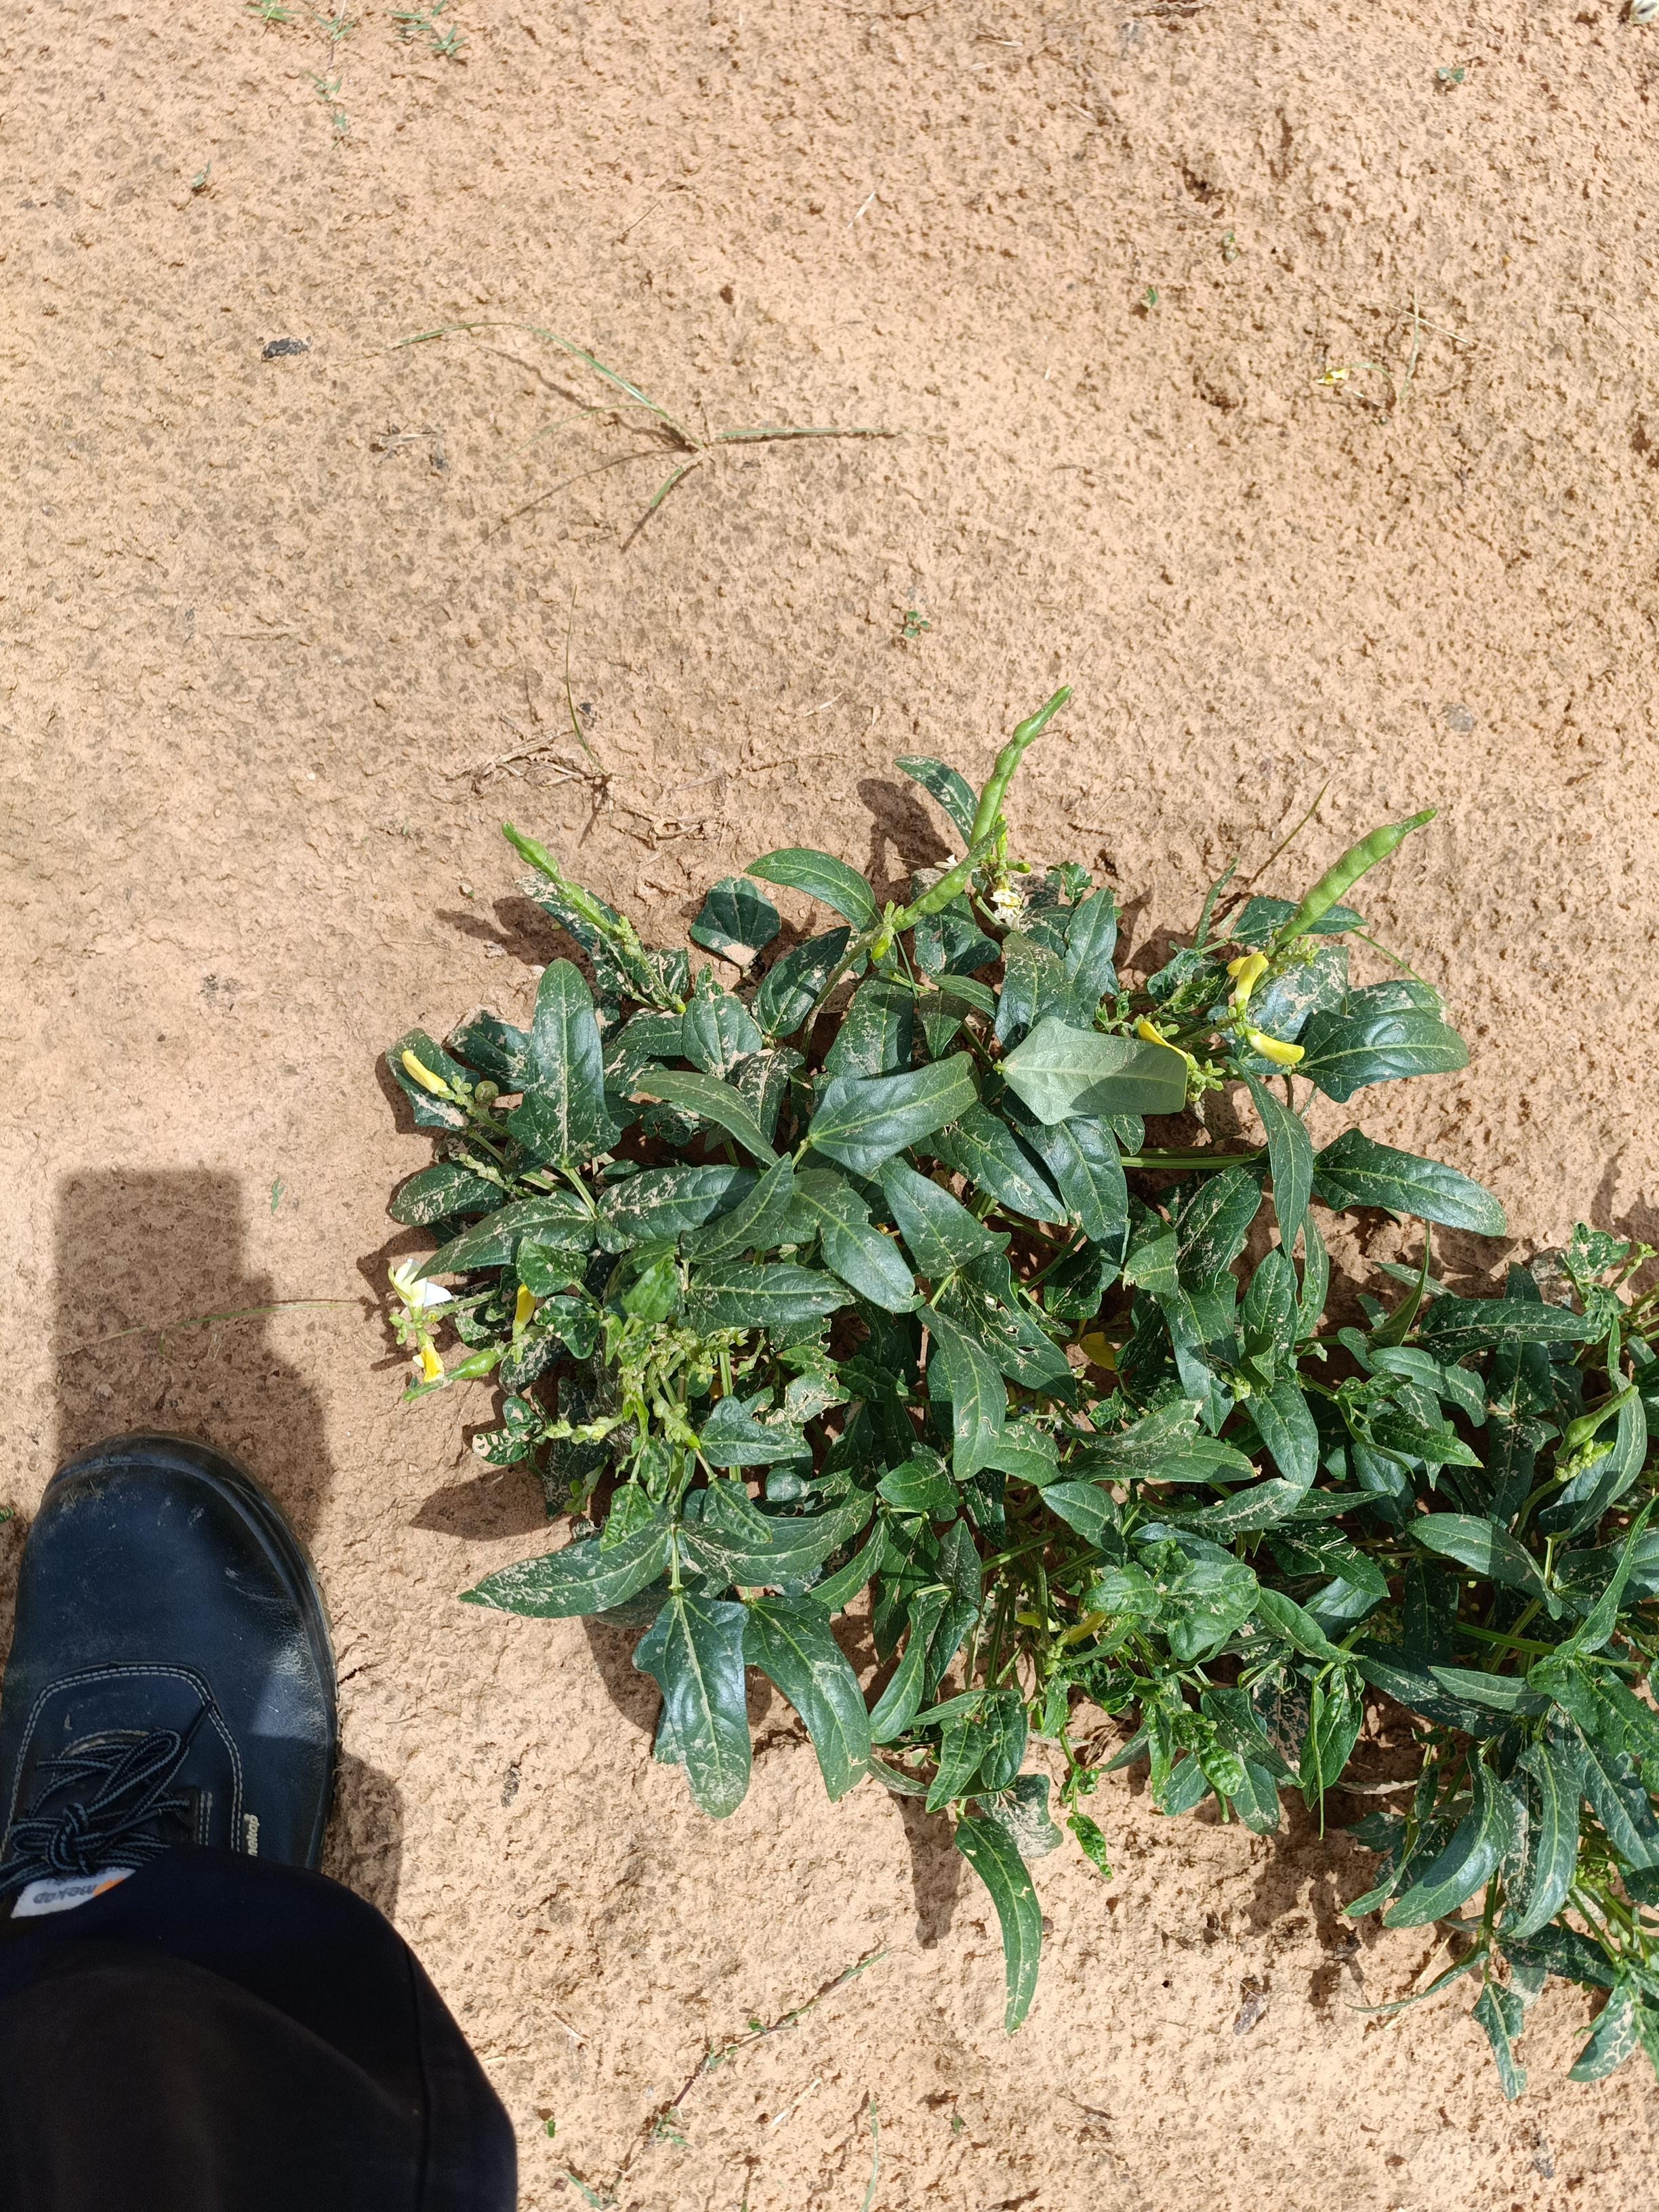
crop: cowpea
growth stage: development pod
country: Nigeria
